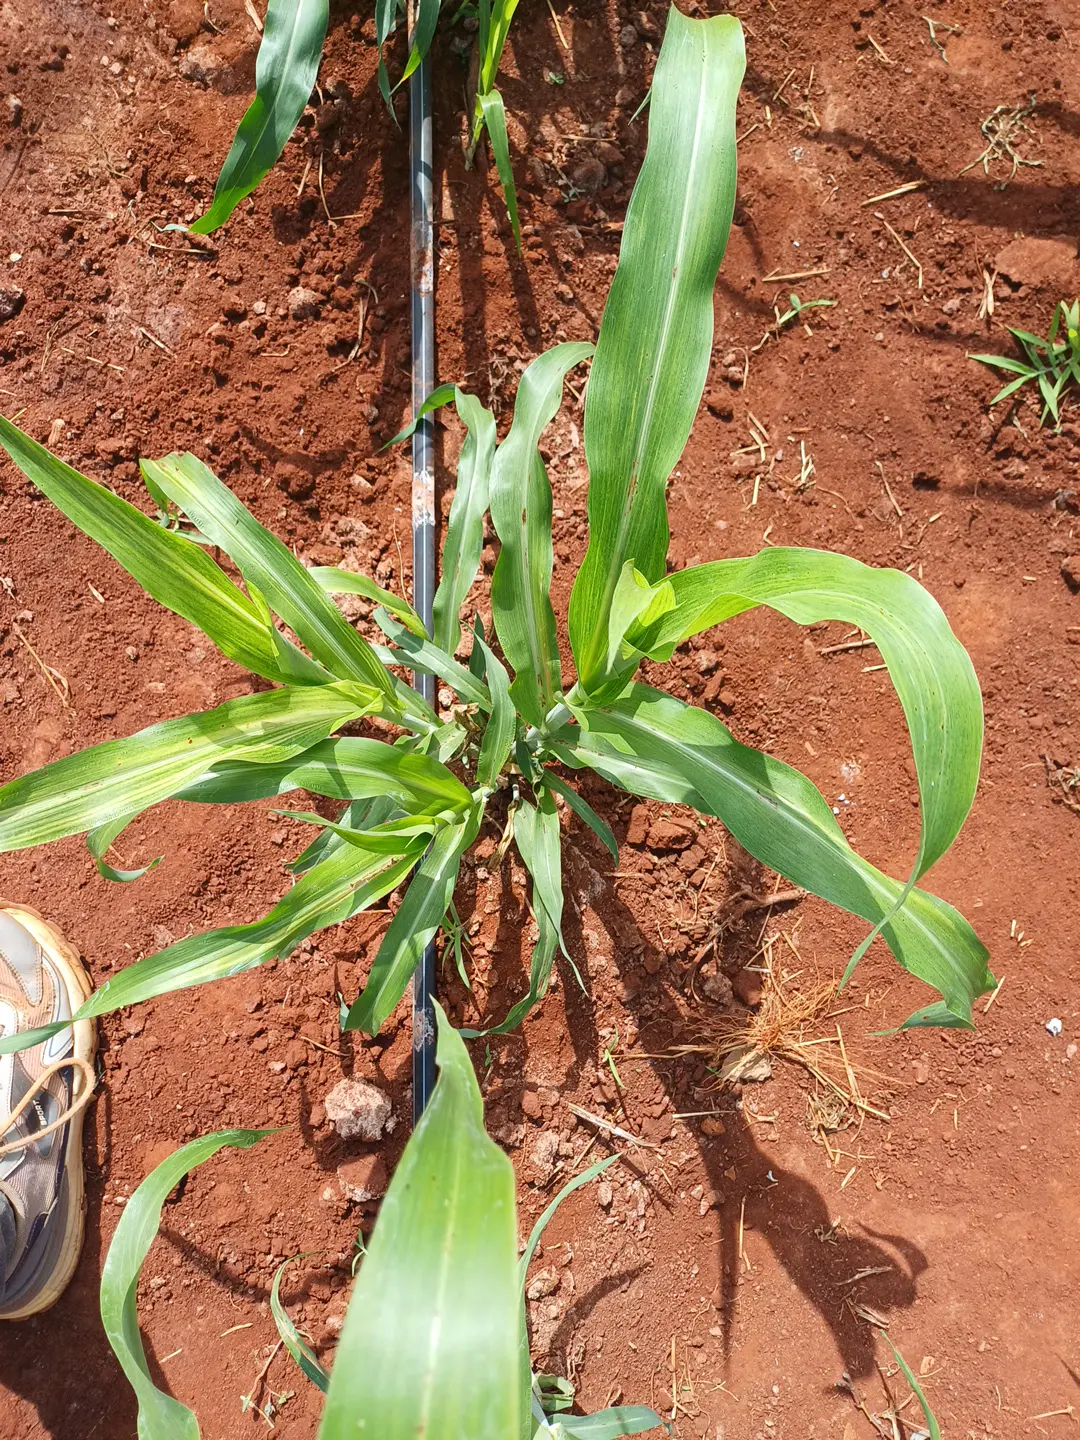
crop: sorghum
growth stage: heading tuber
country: Kenya
